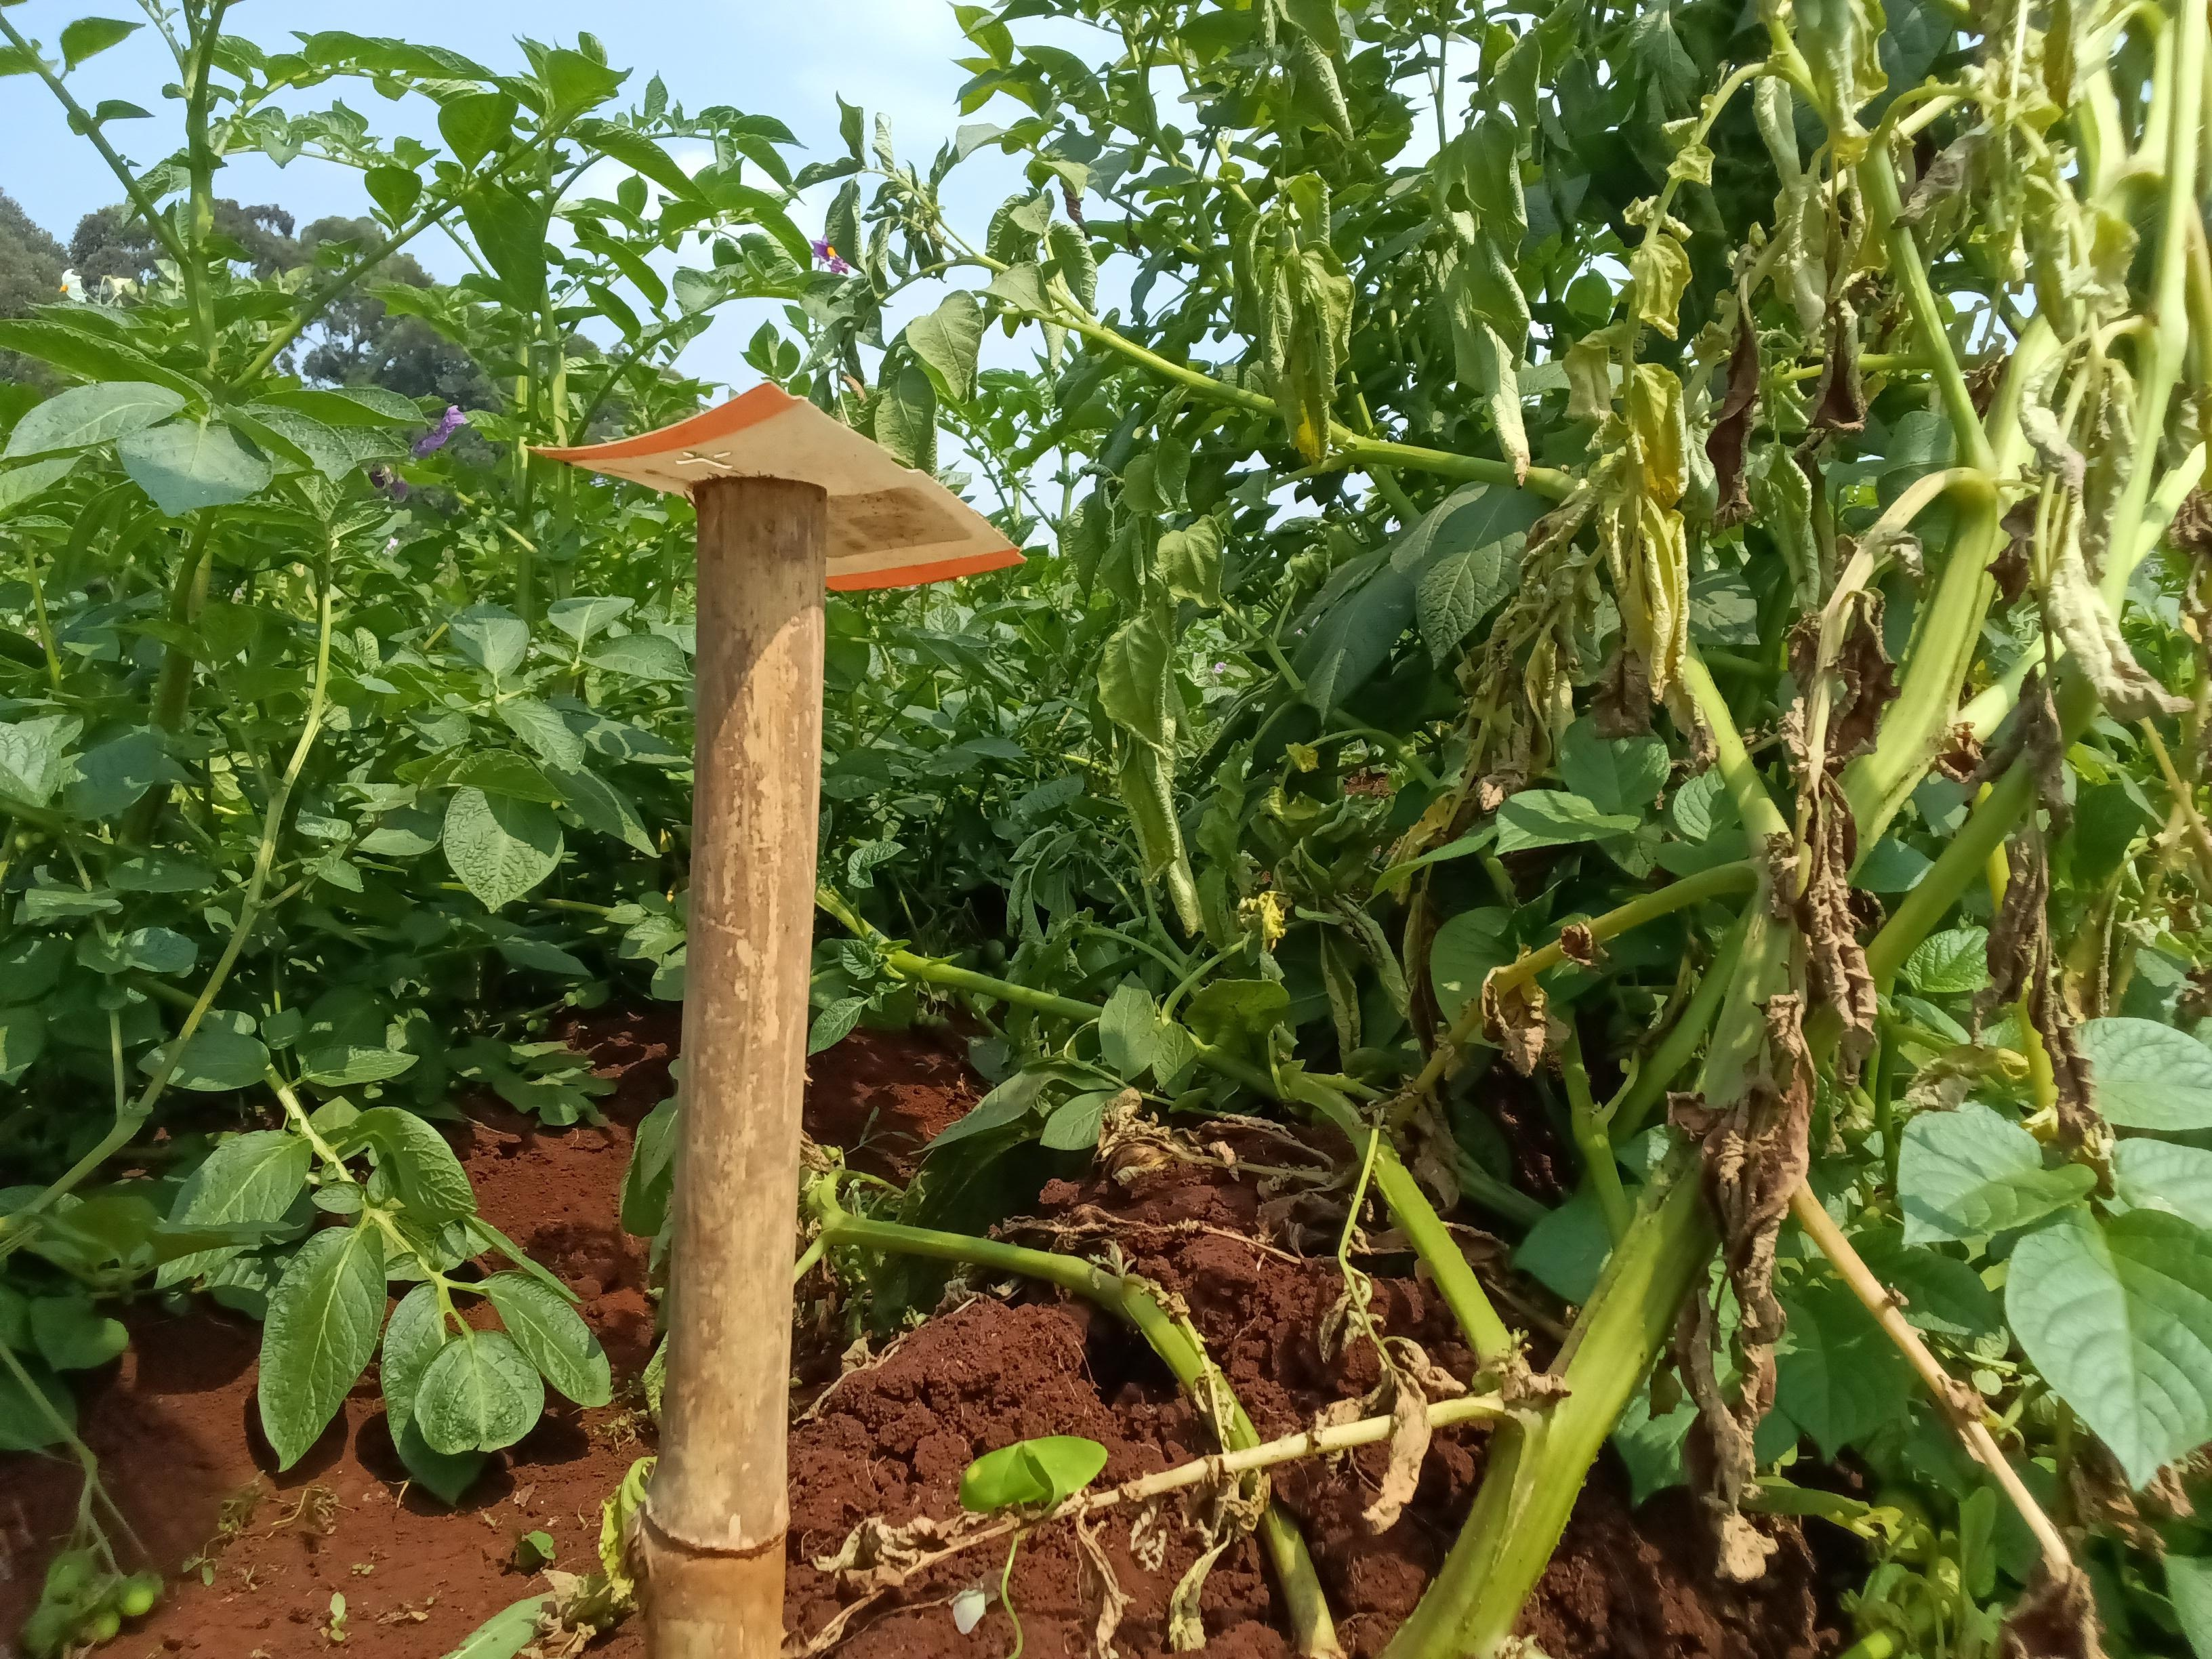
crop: potato
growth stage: harvest maturity
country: Kenya
